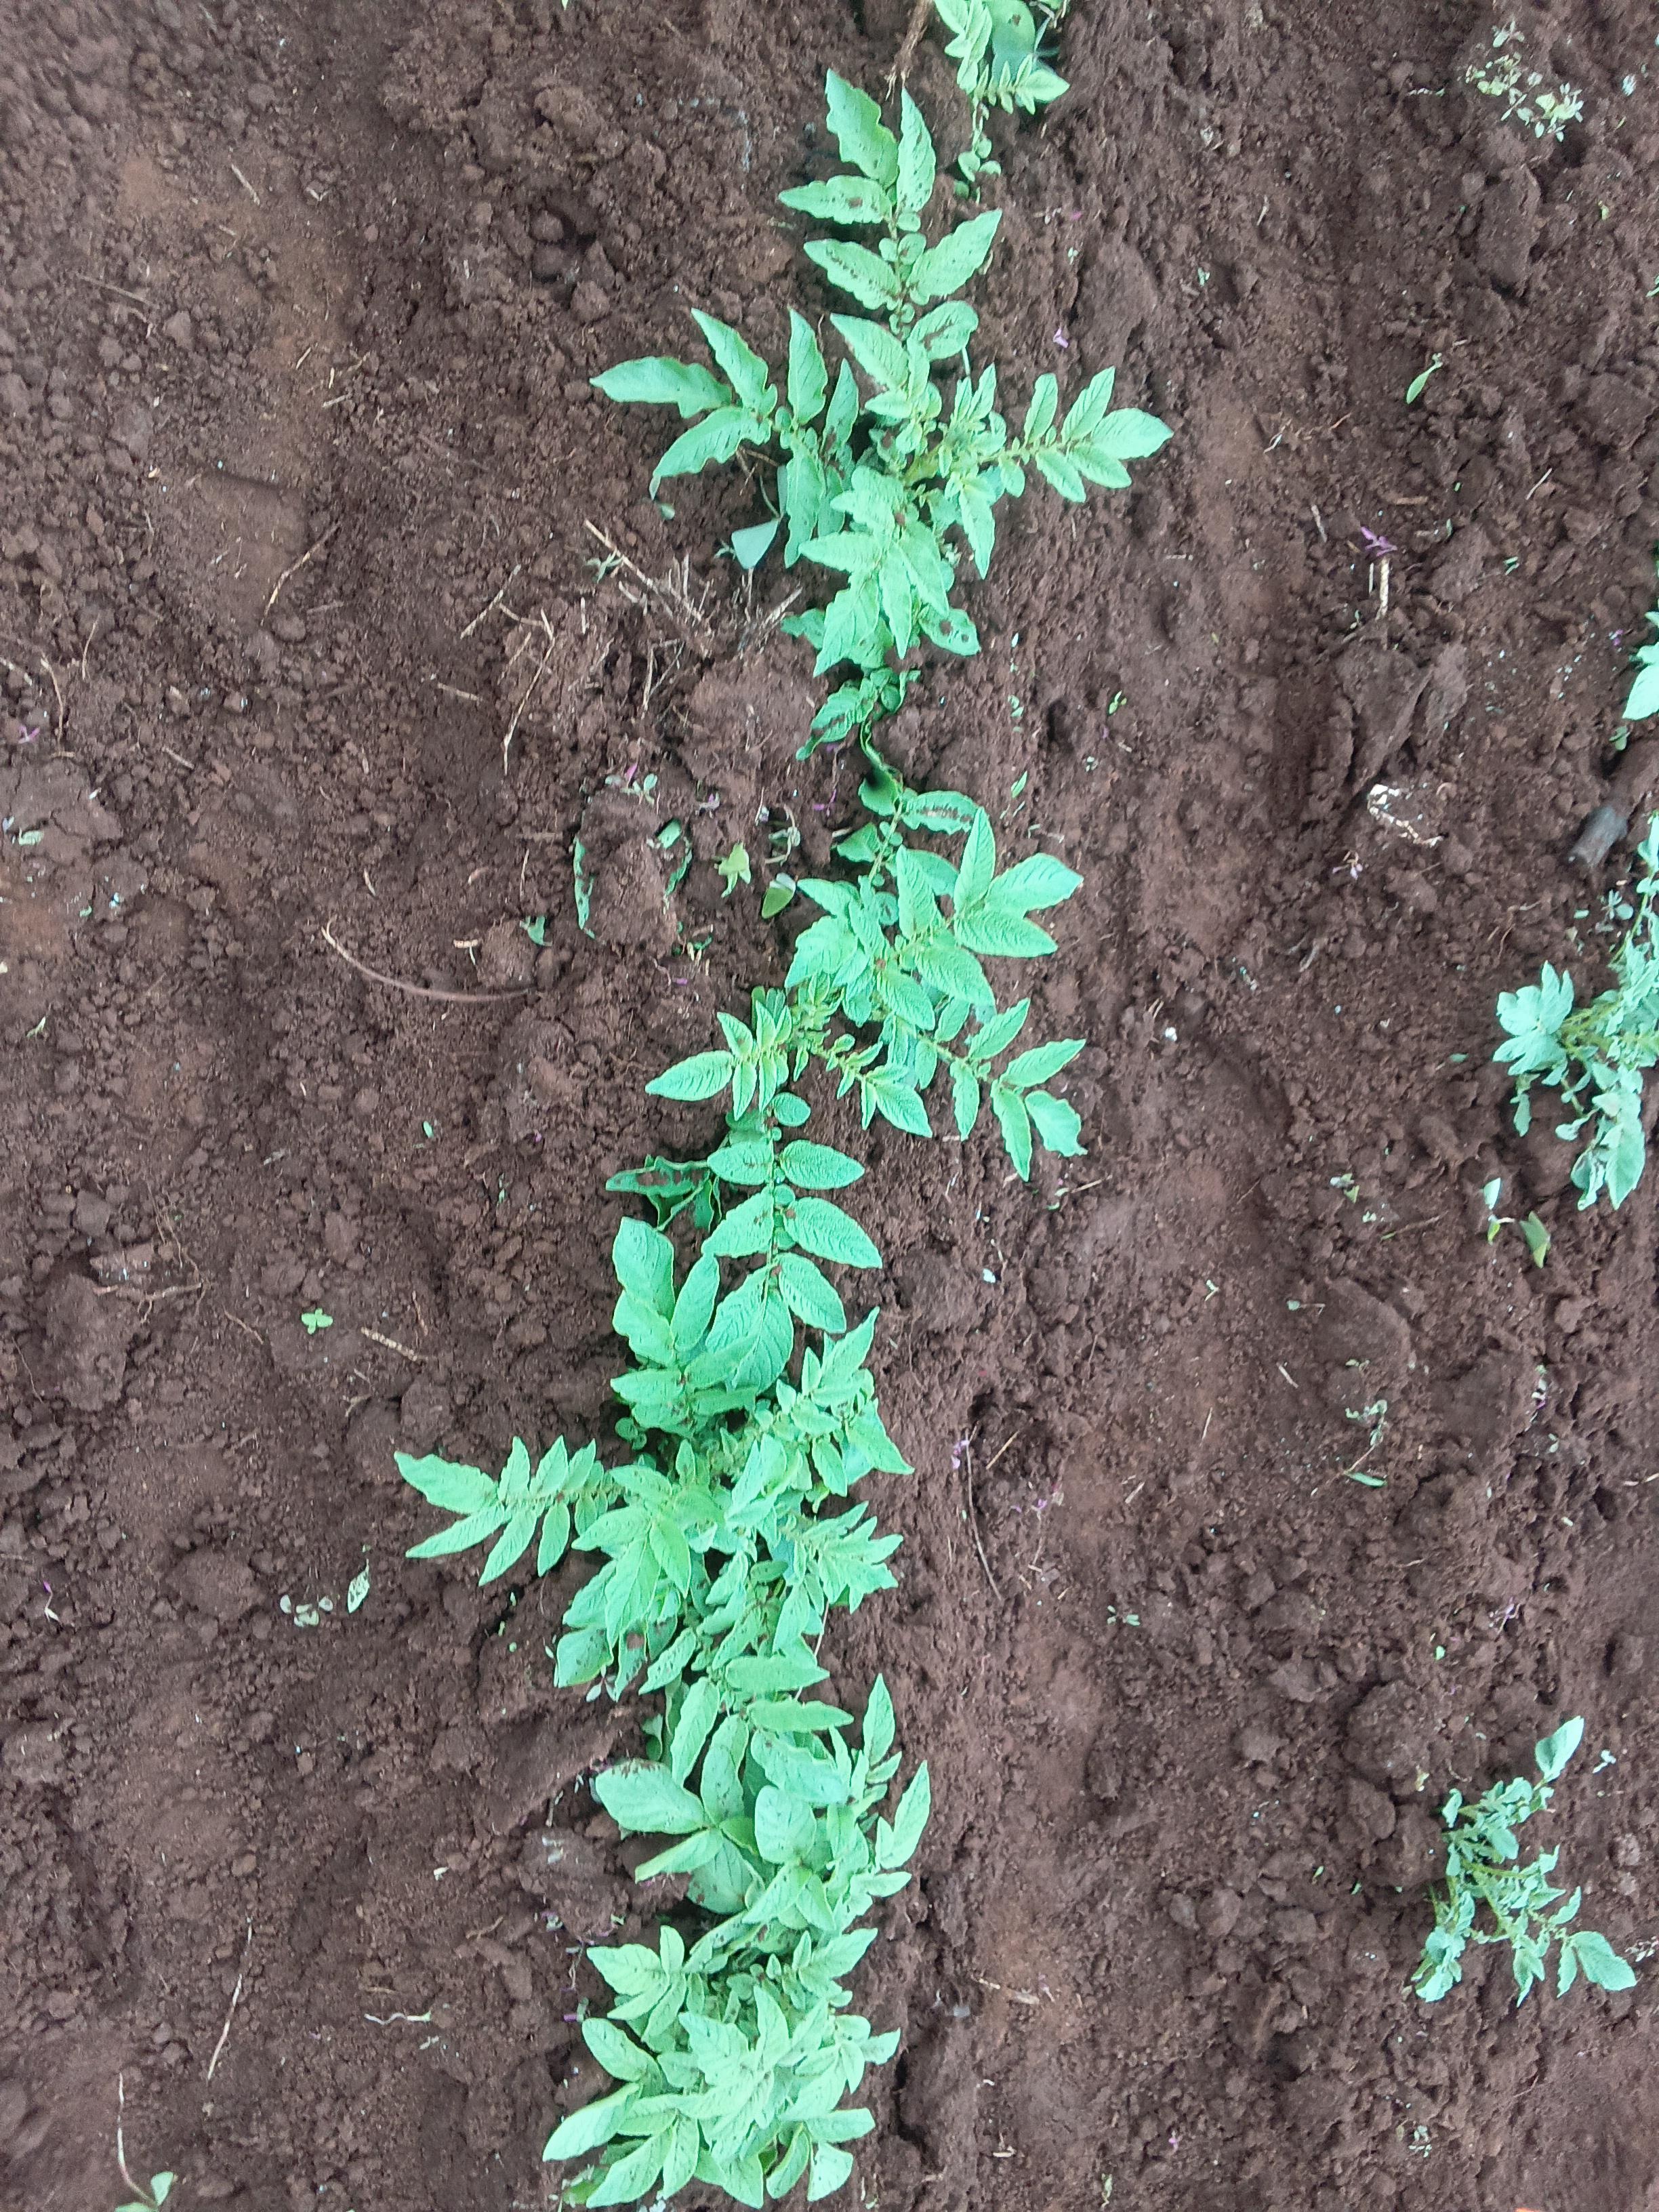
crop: potato
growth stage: sprouting emergence
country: Kenya
